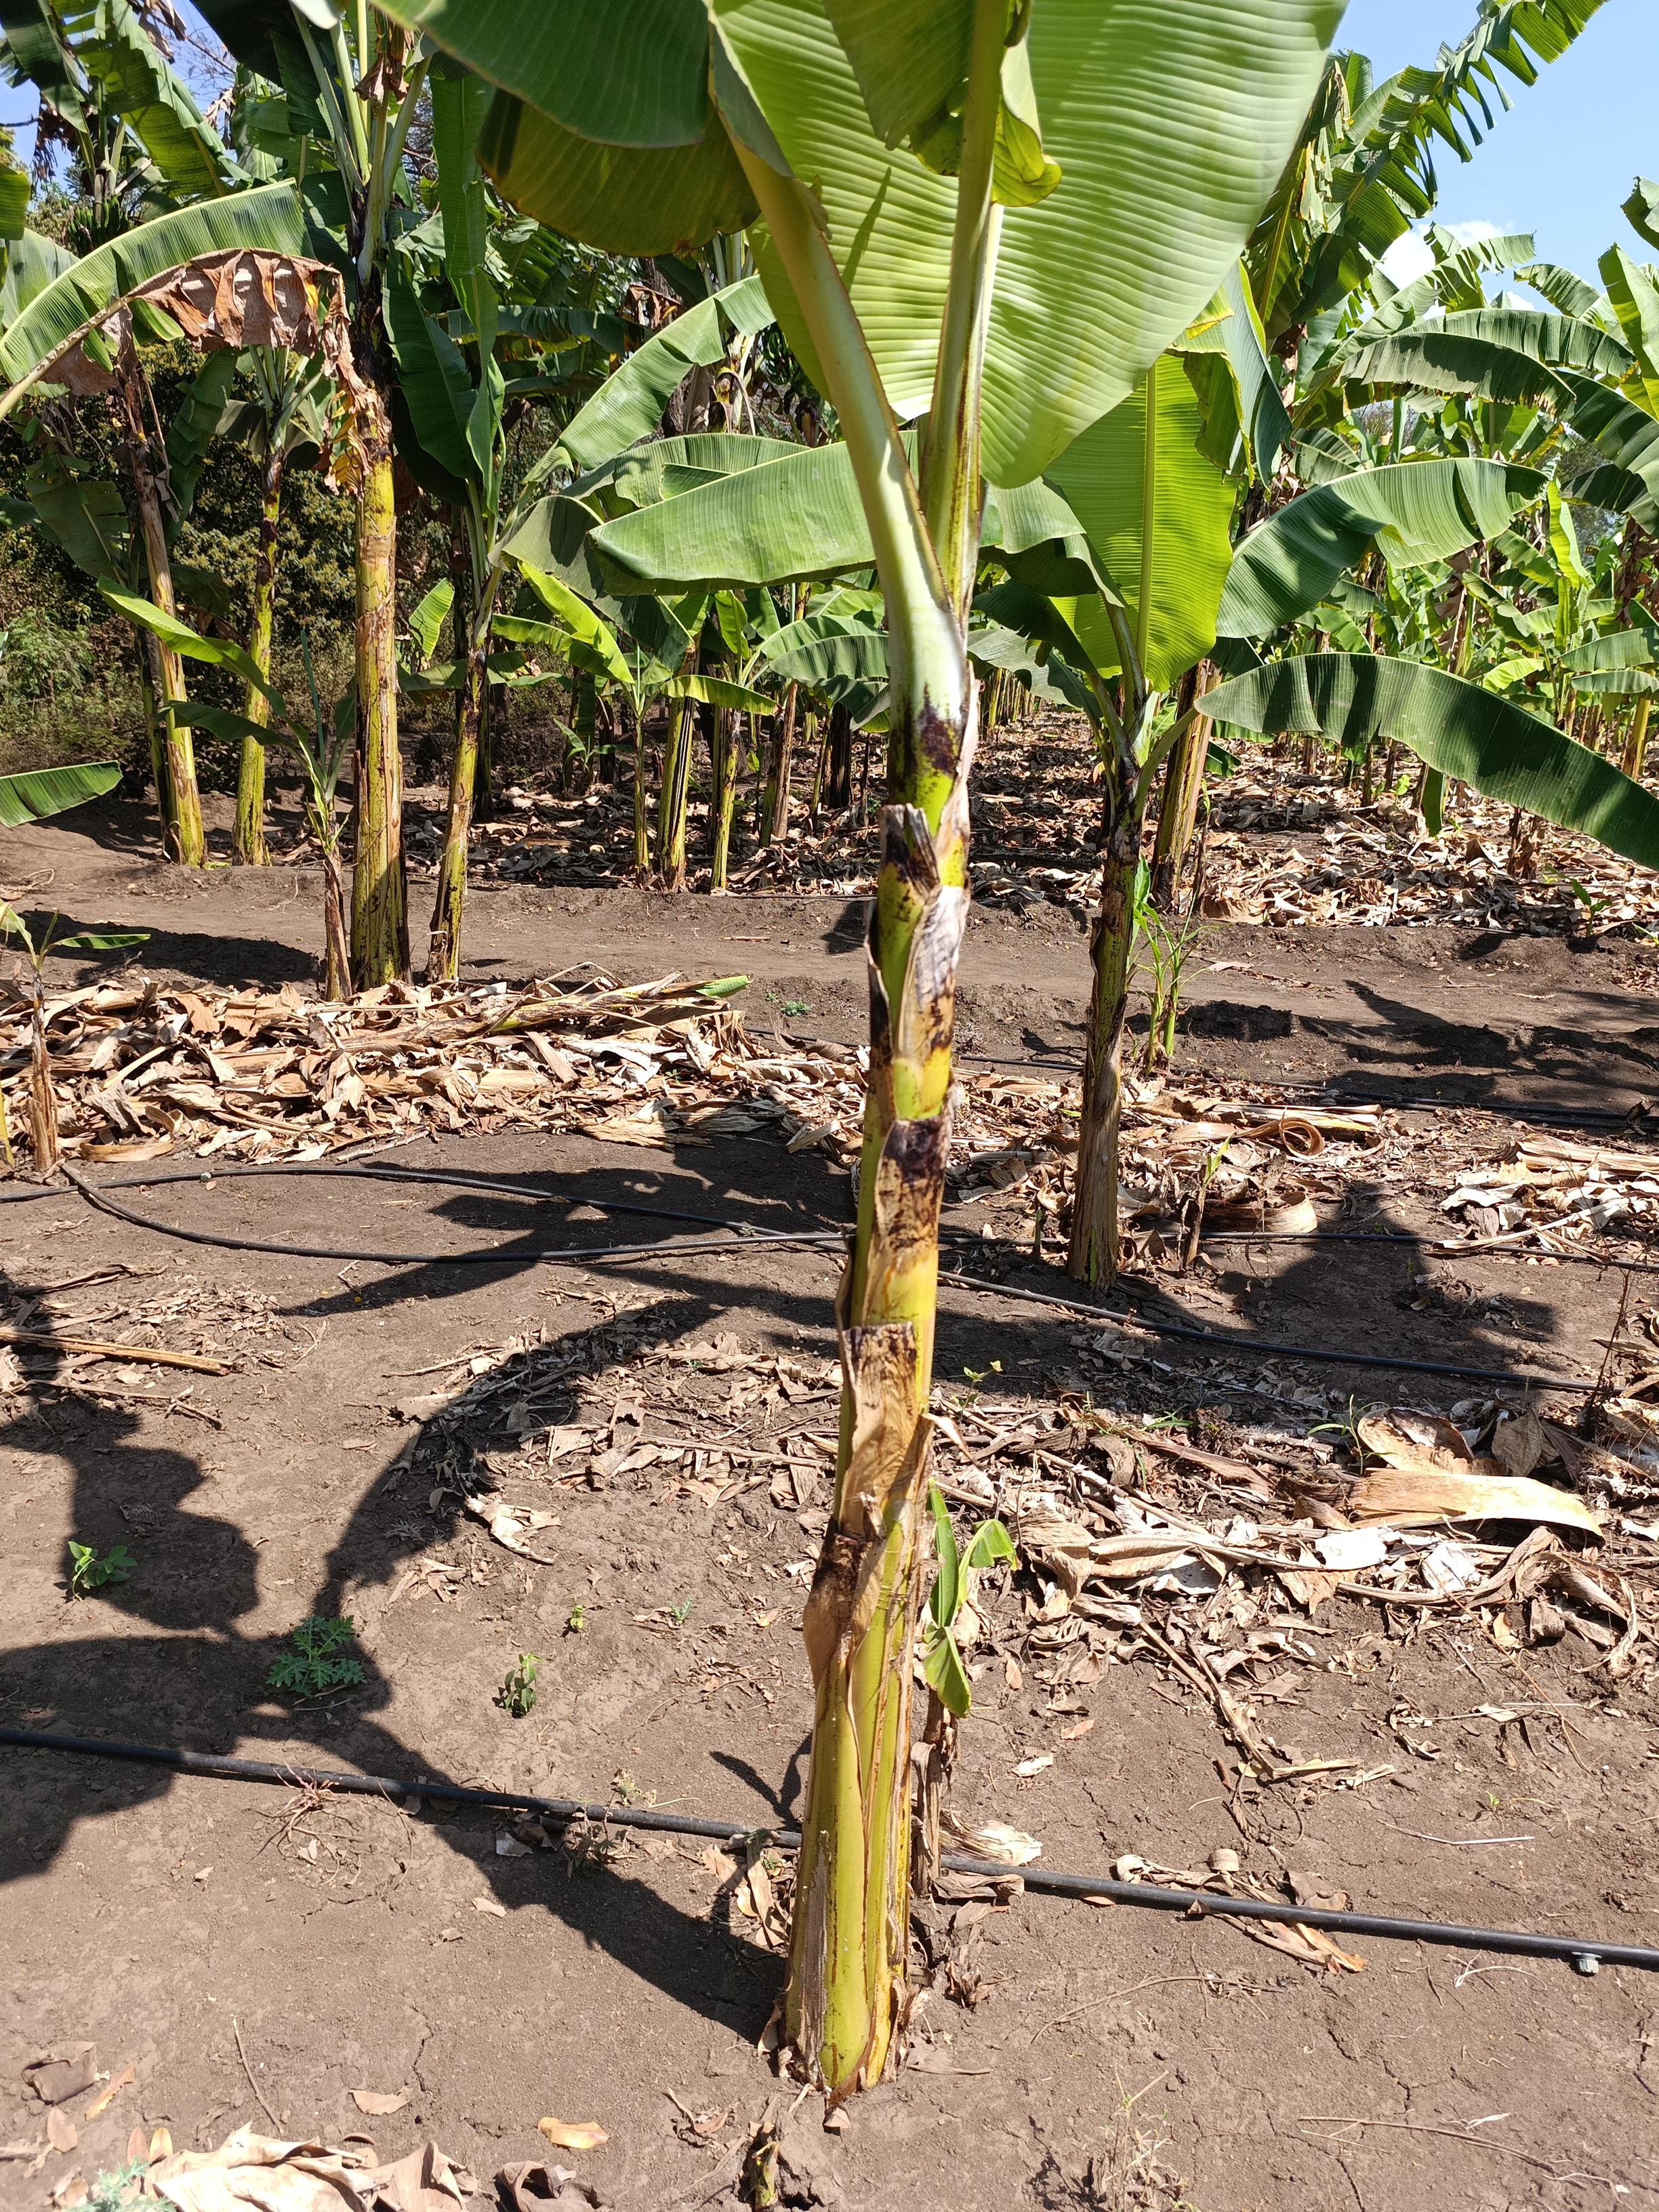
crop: banana
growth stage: vegetative
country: Tanzania
